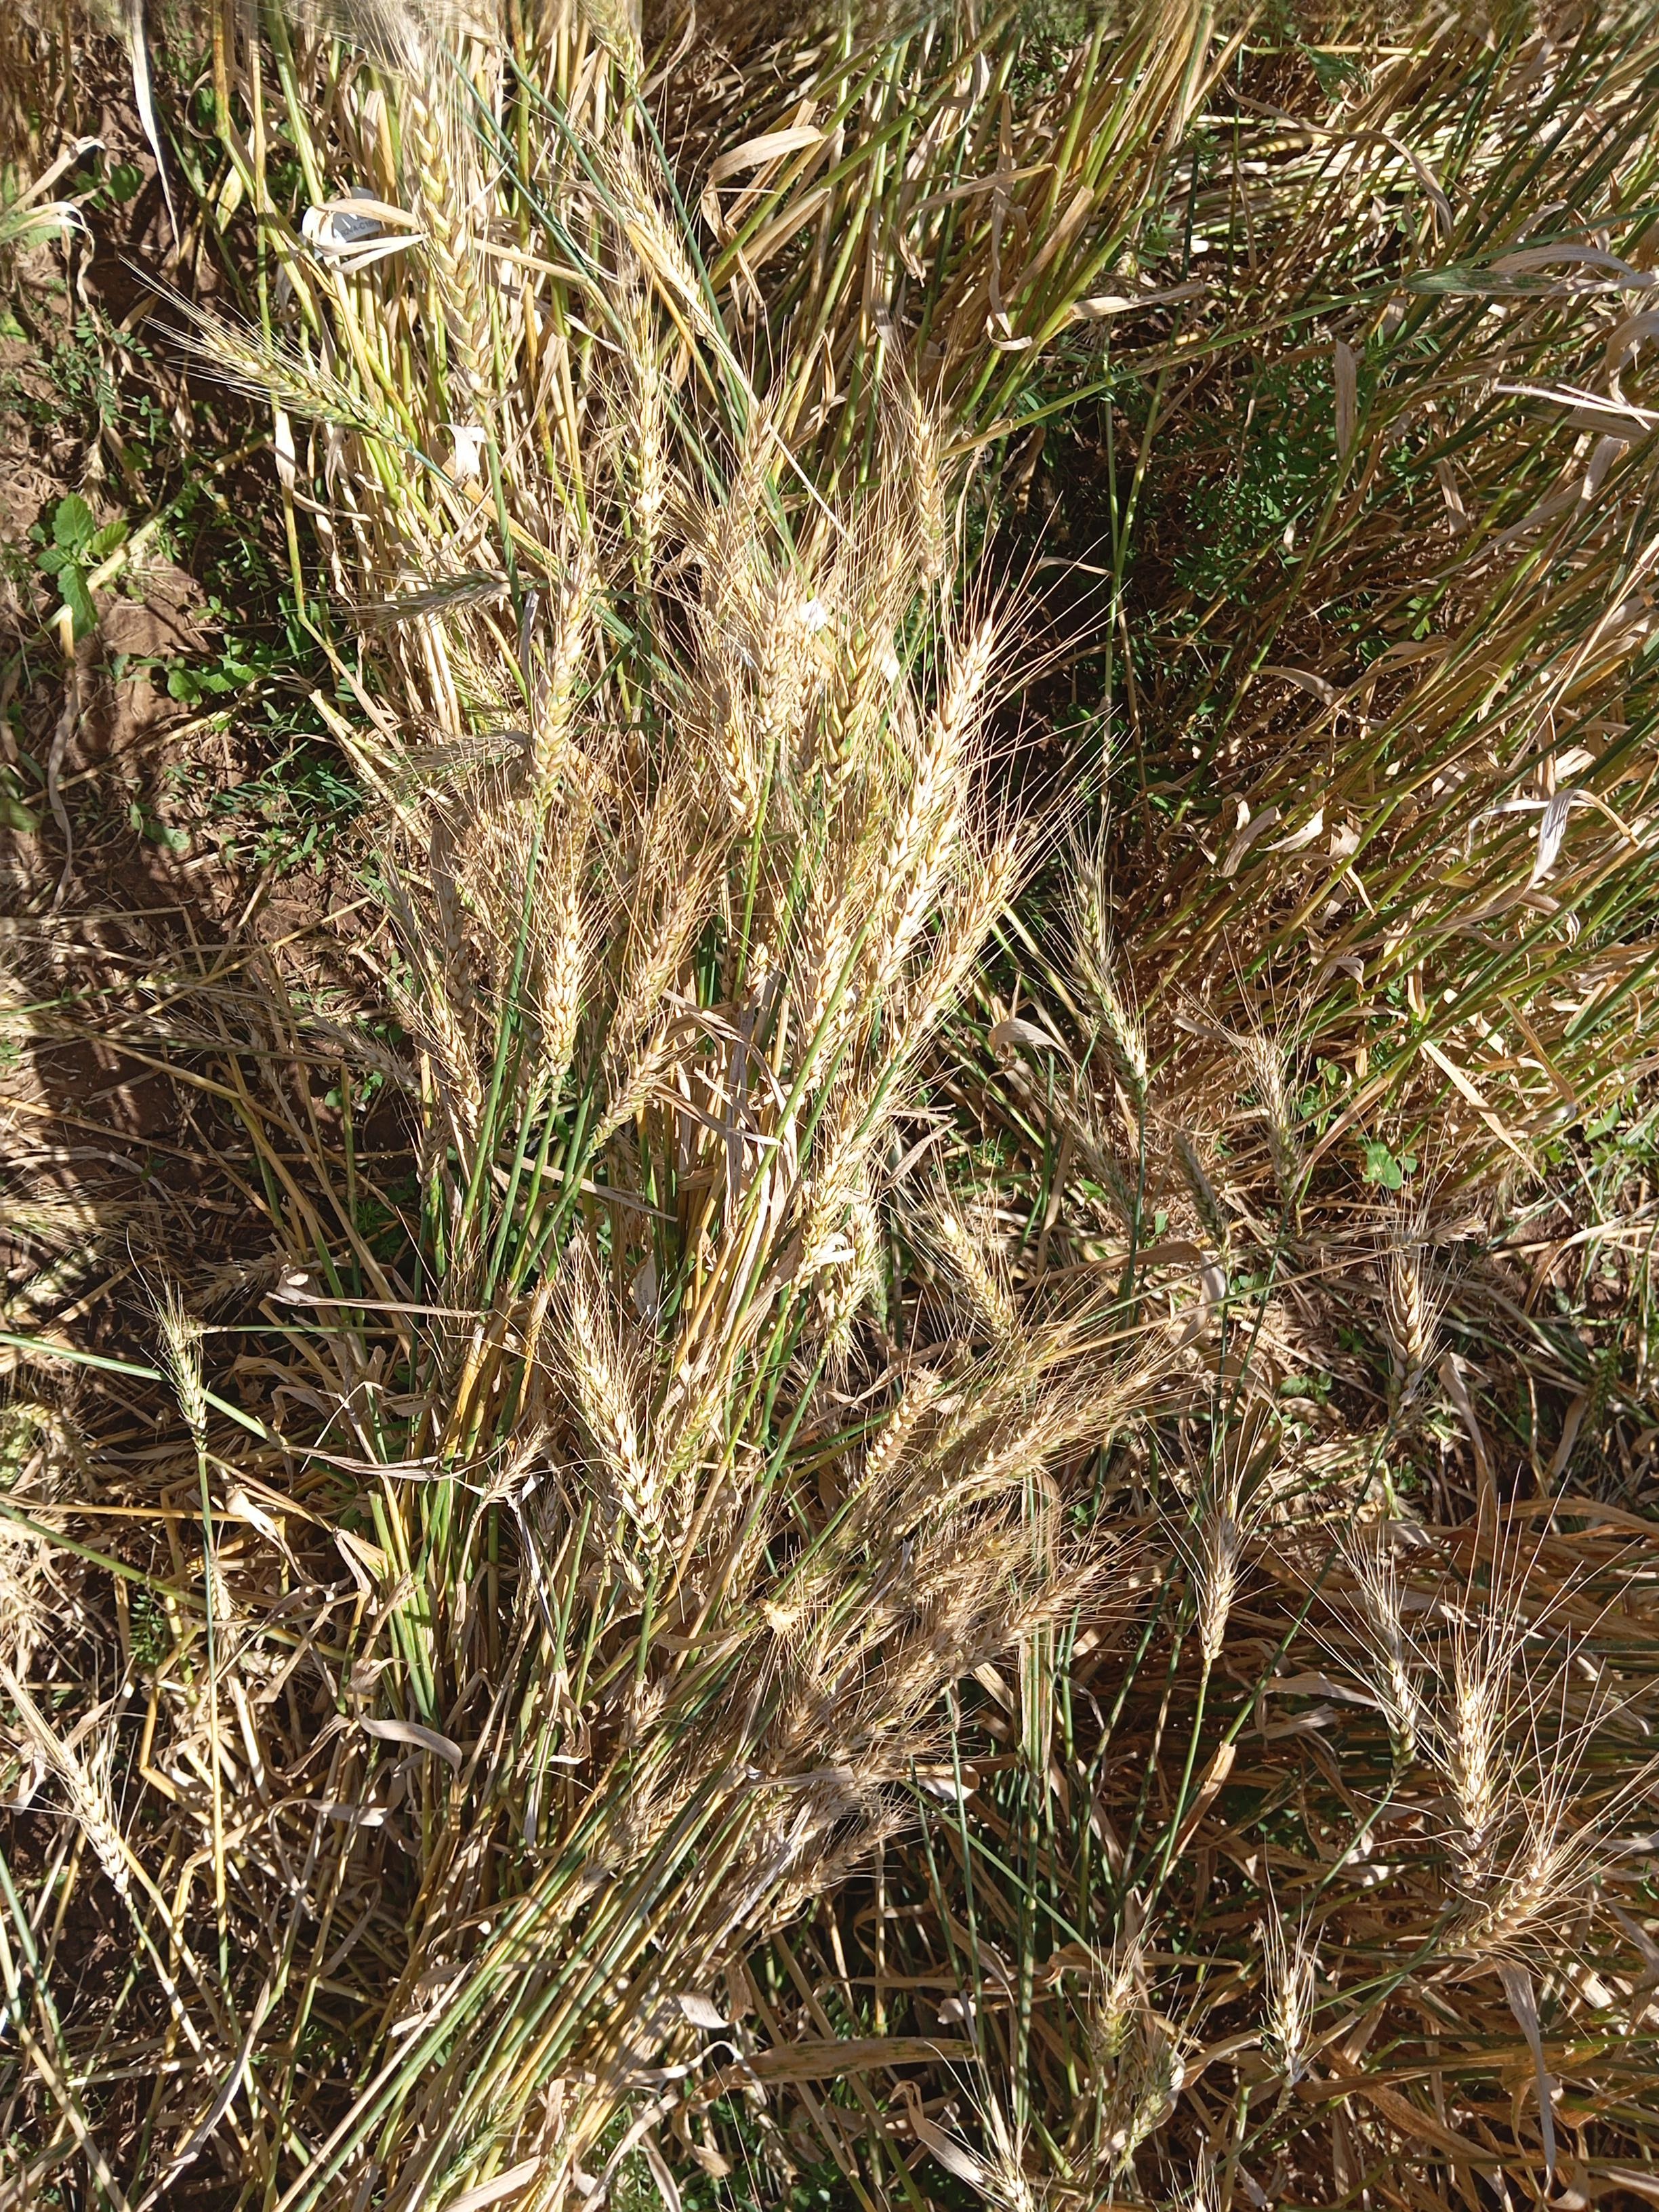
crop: wheat
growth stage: maturity
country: Kenya
